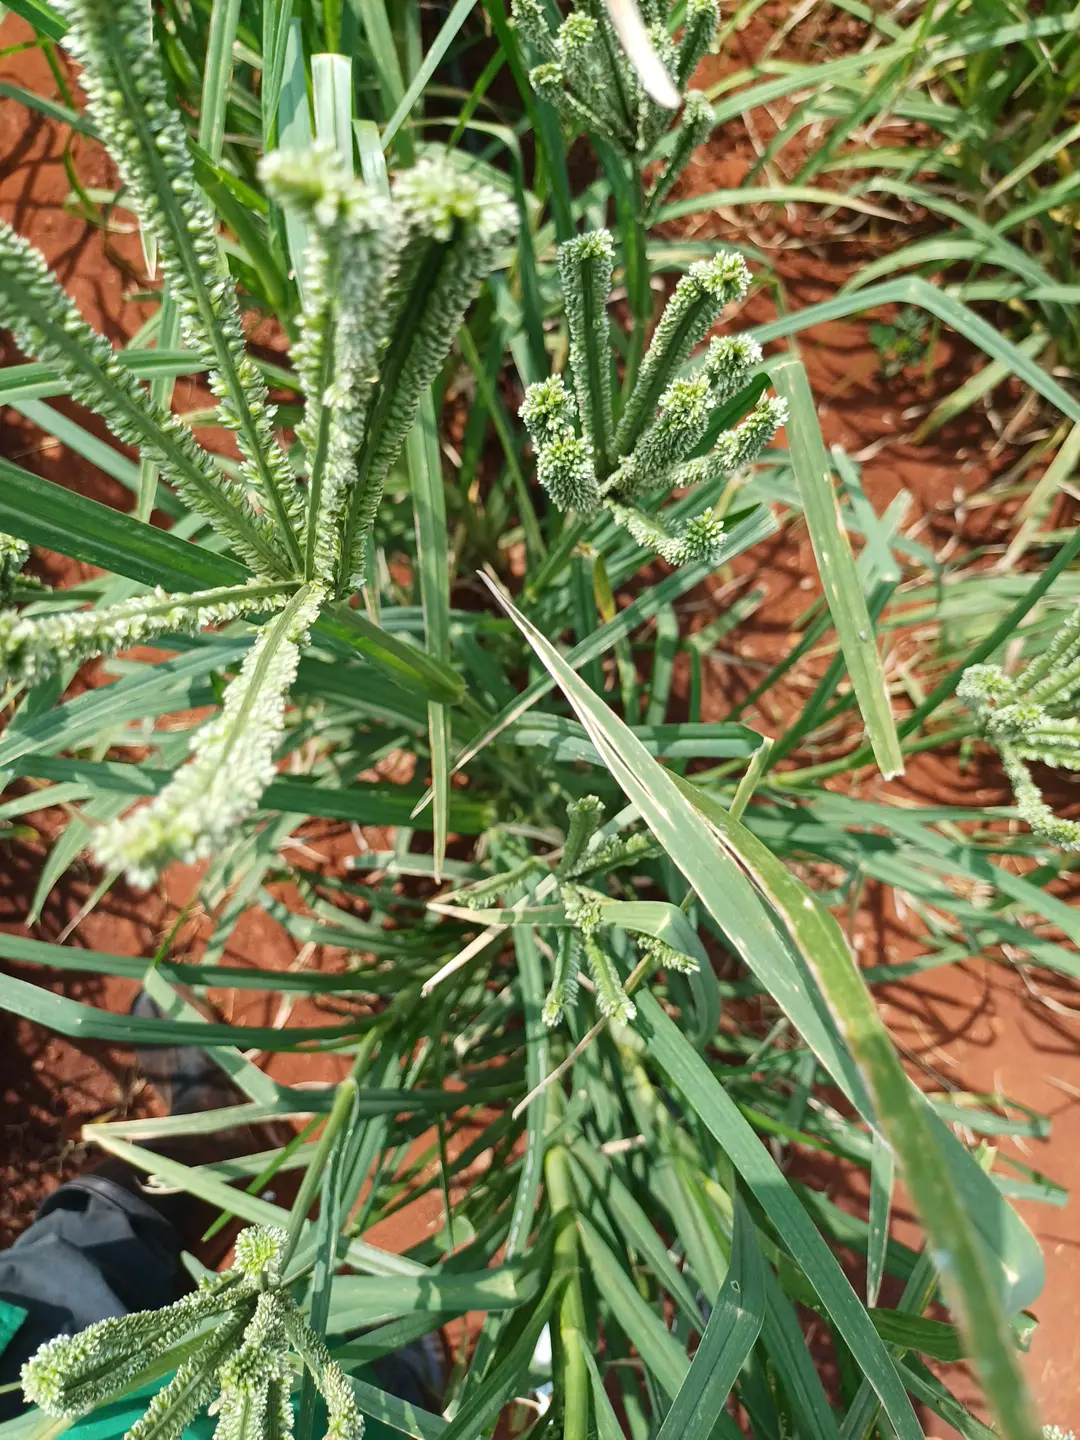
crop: finger millet
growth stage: filling grain
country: Kenya
